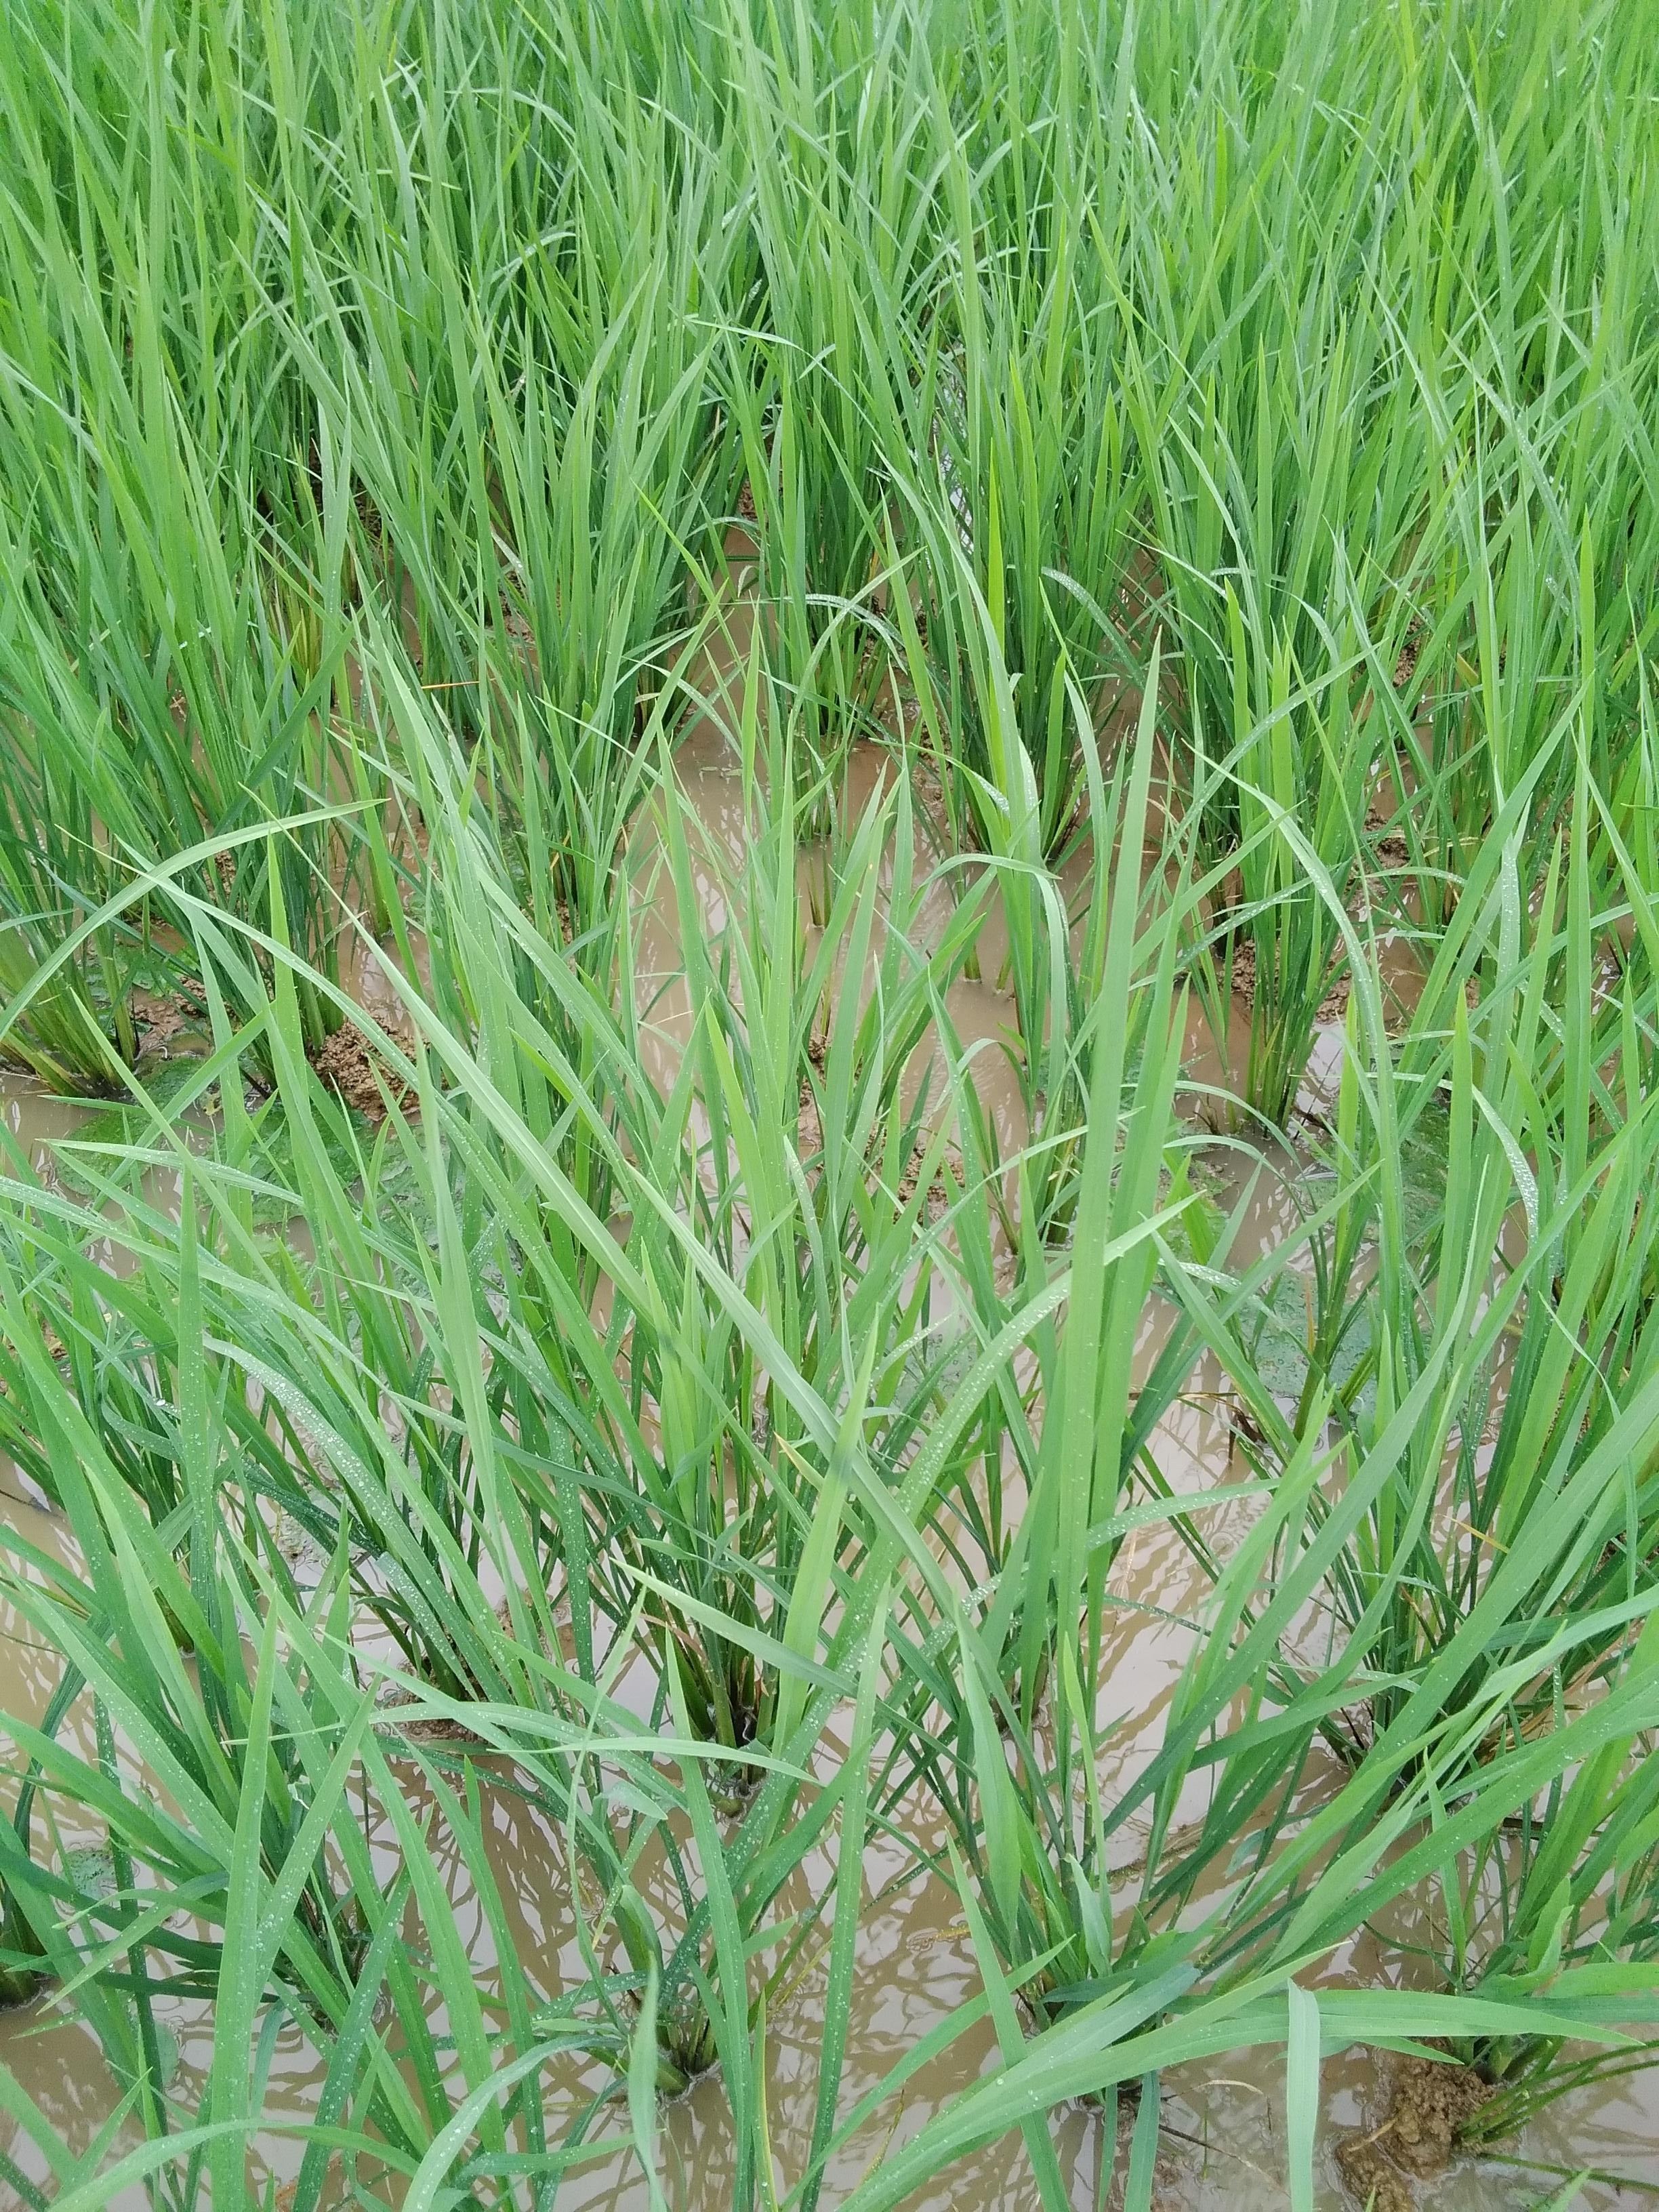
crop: rice
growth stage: vegetative
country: Nigeria
